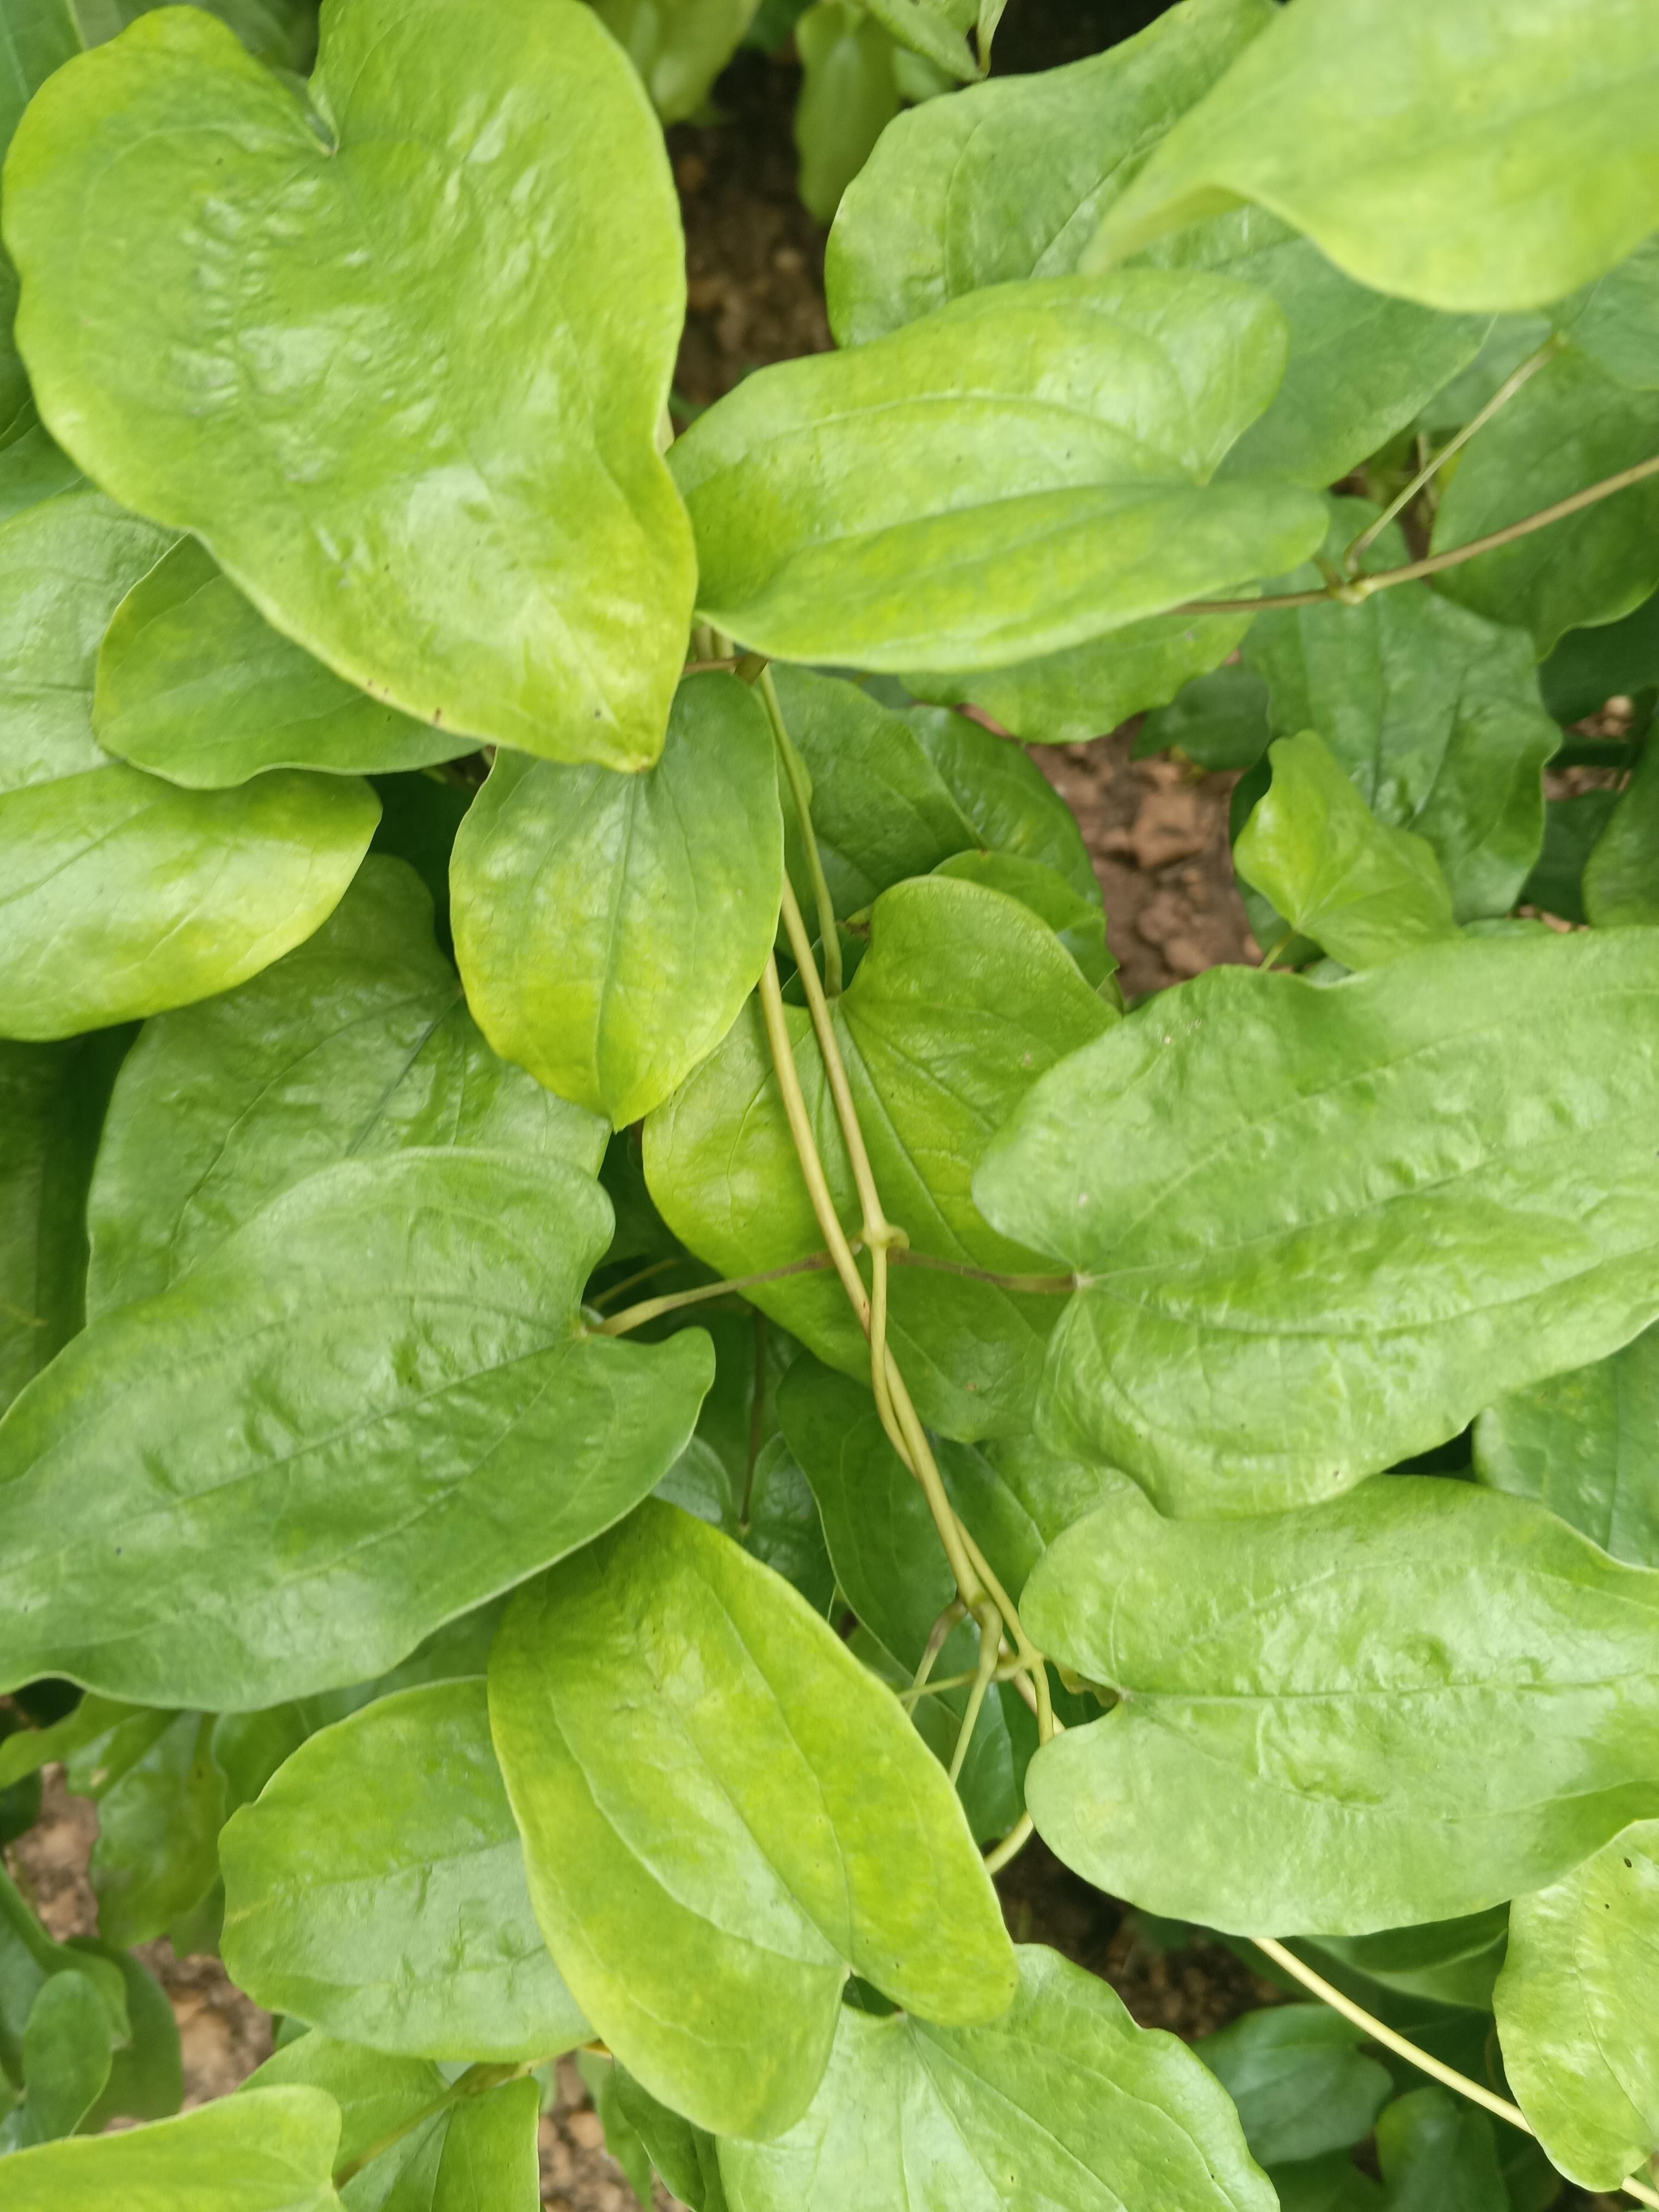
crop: yam
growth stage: vegetative
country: Nigeria
